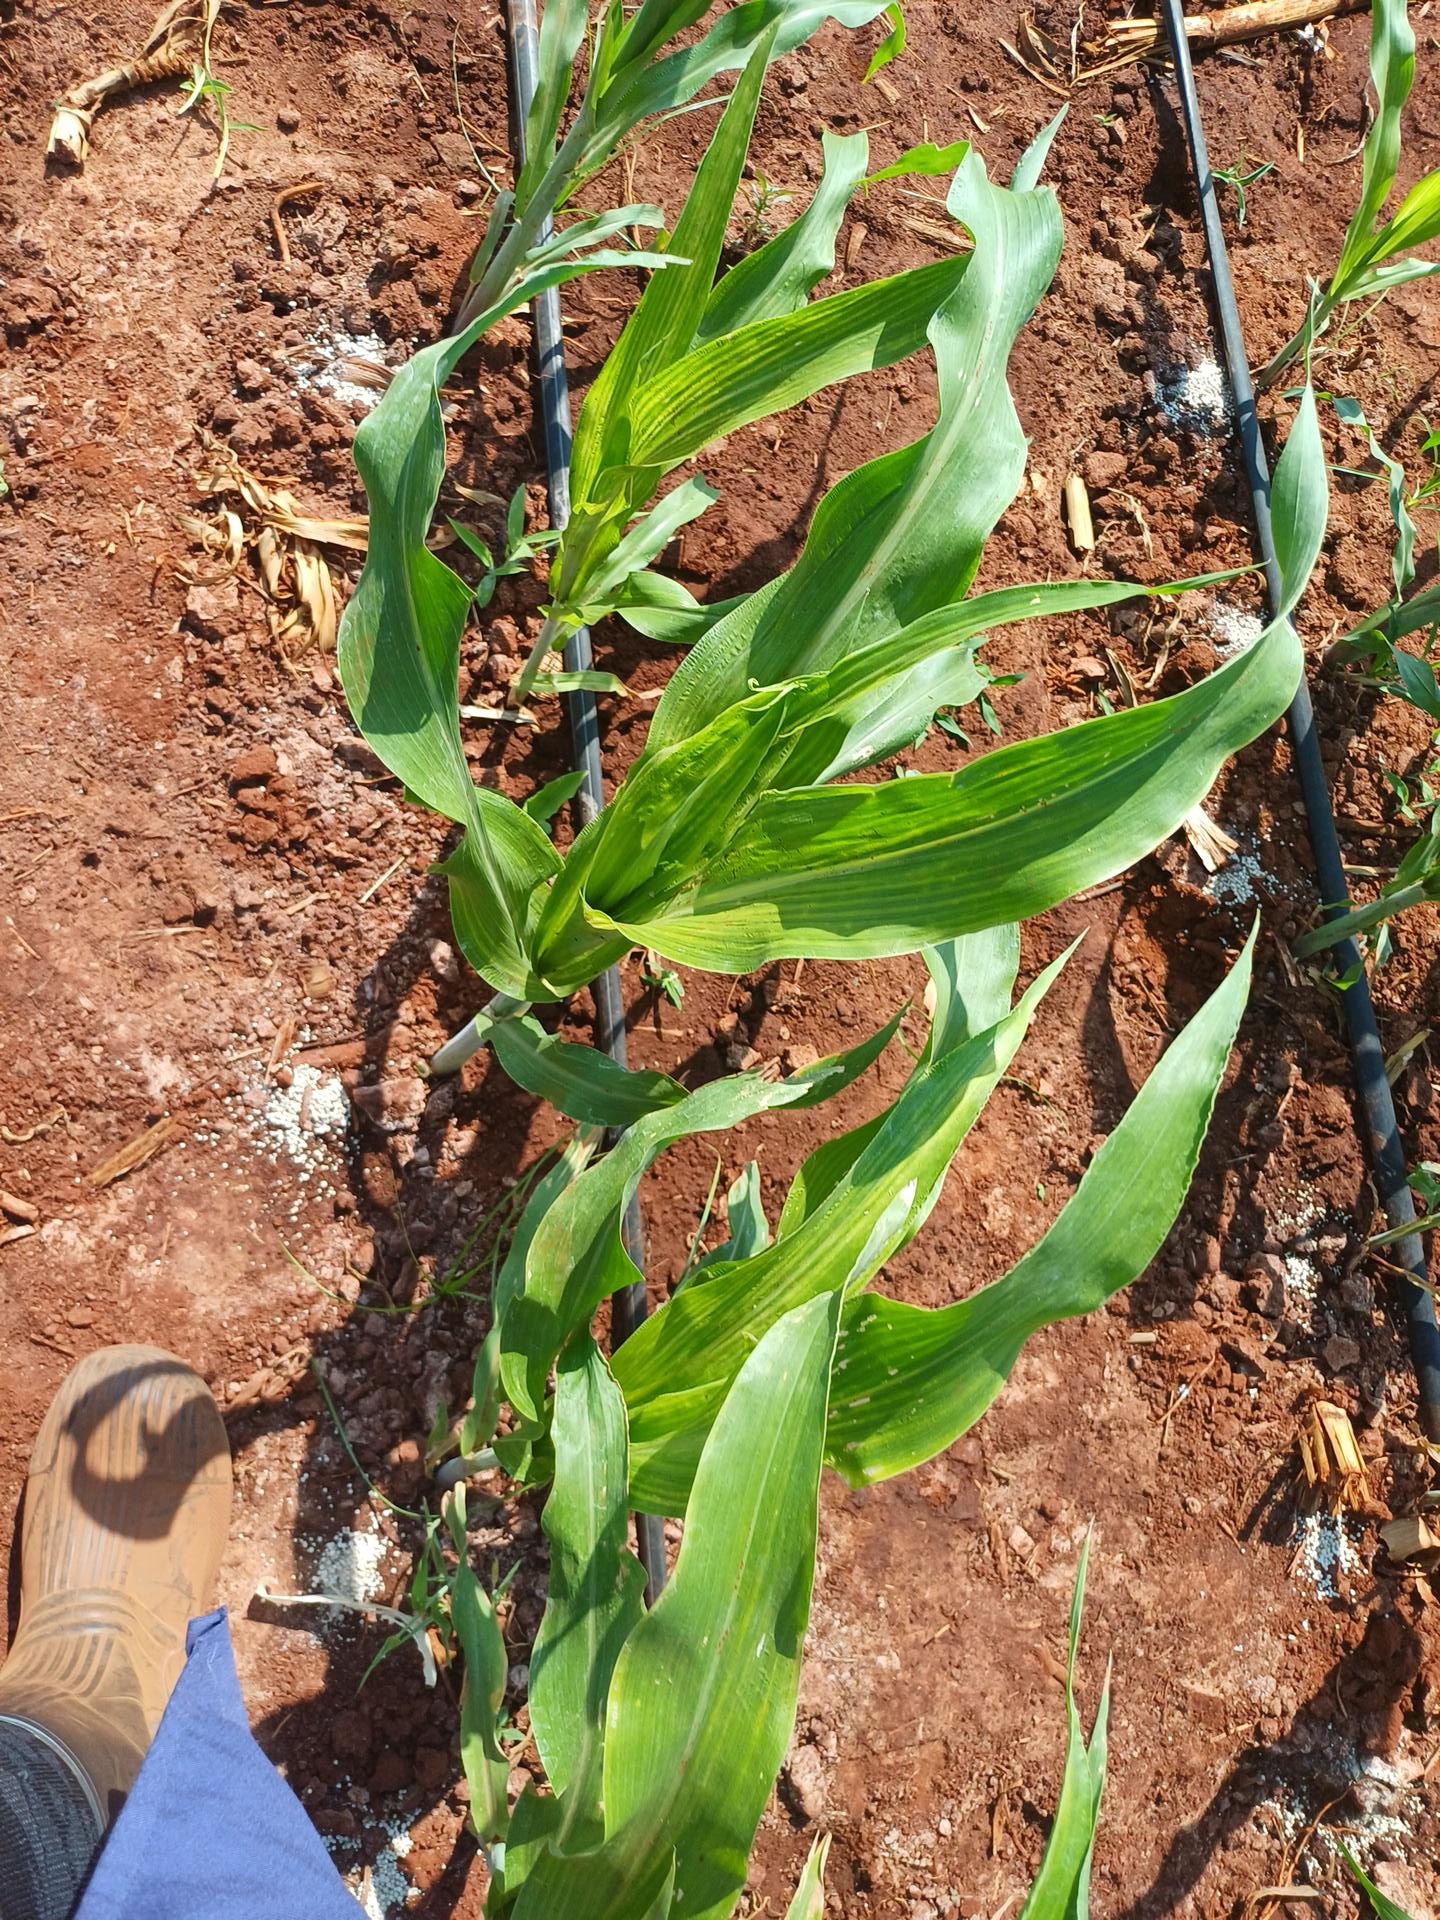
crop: sorghum
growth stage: vegetative
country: Kenya
